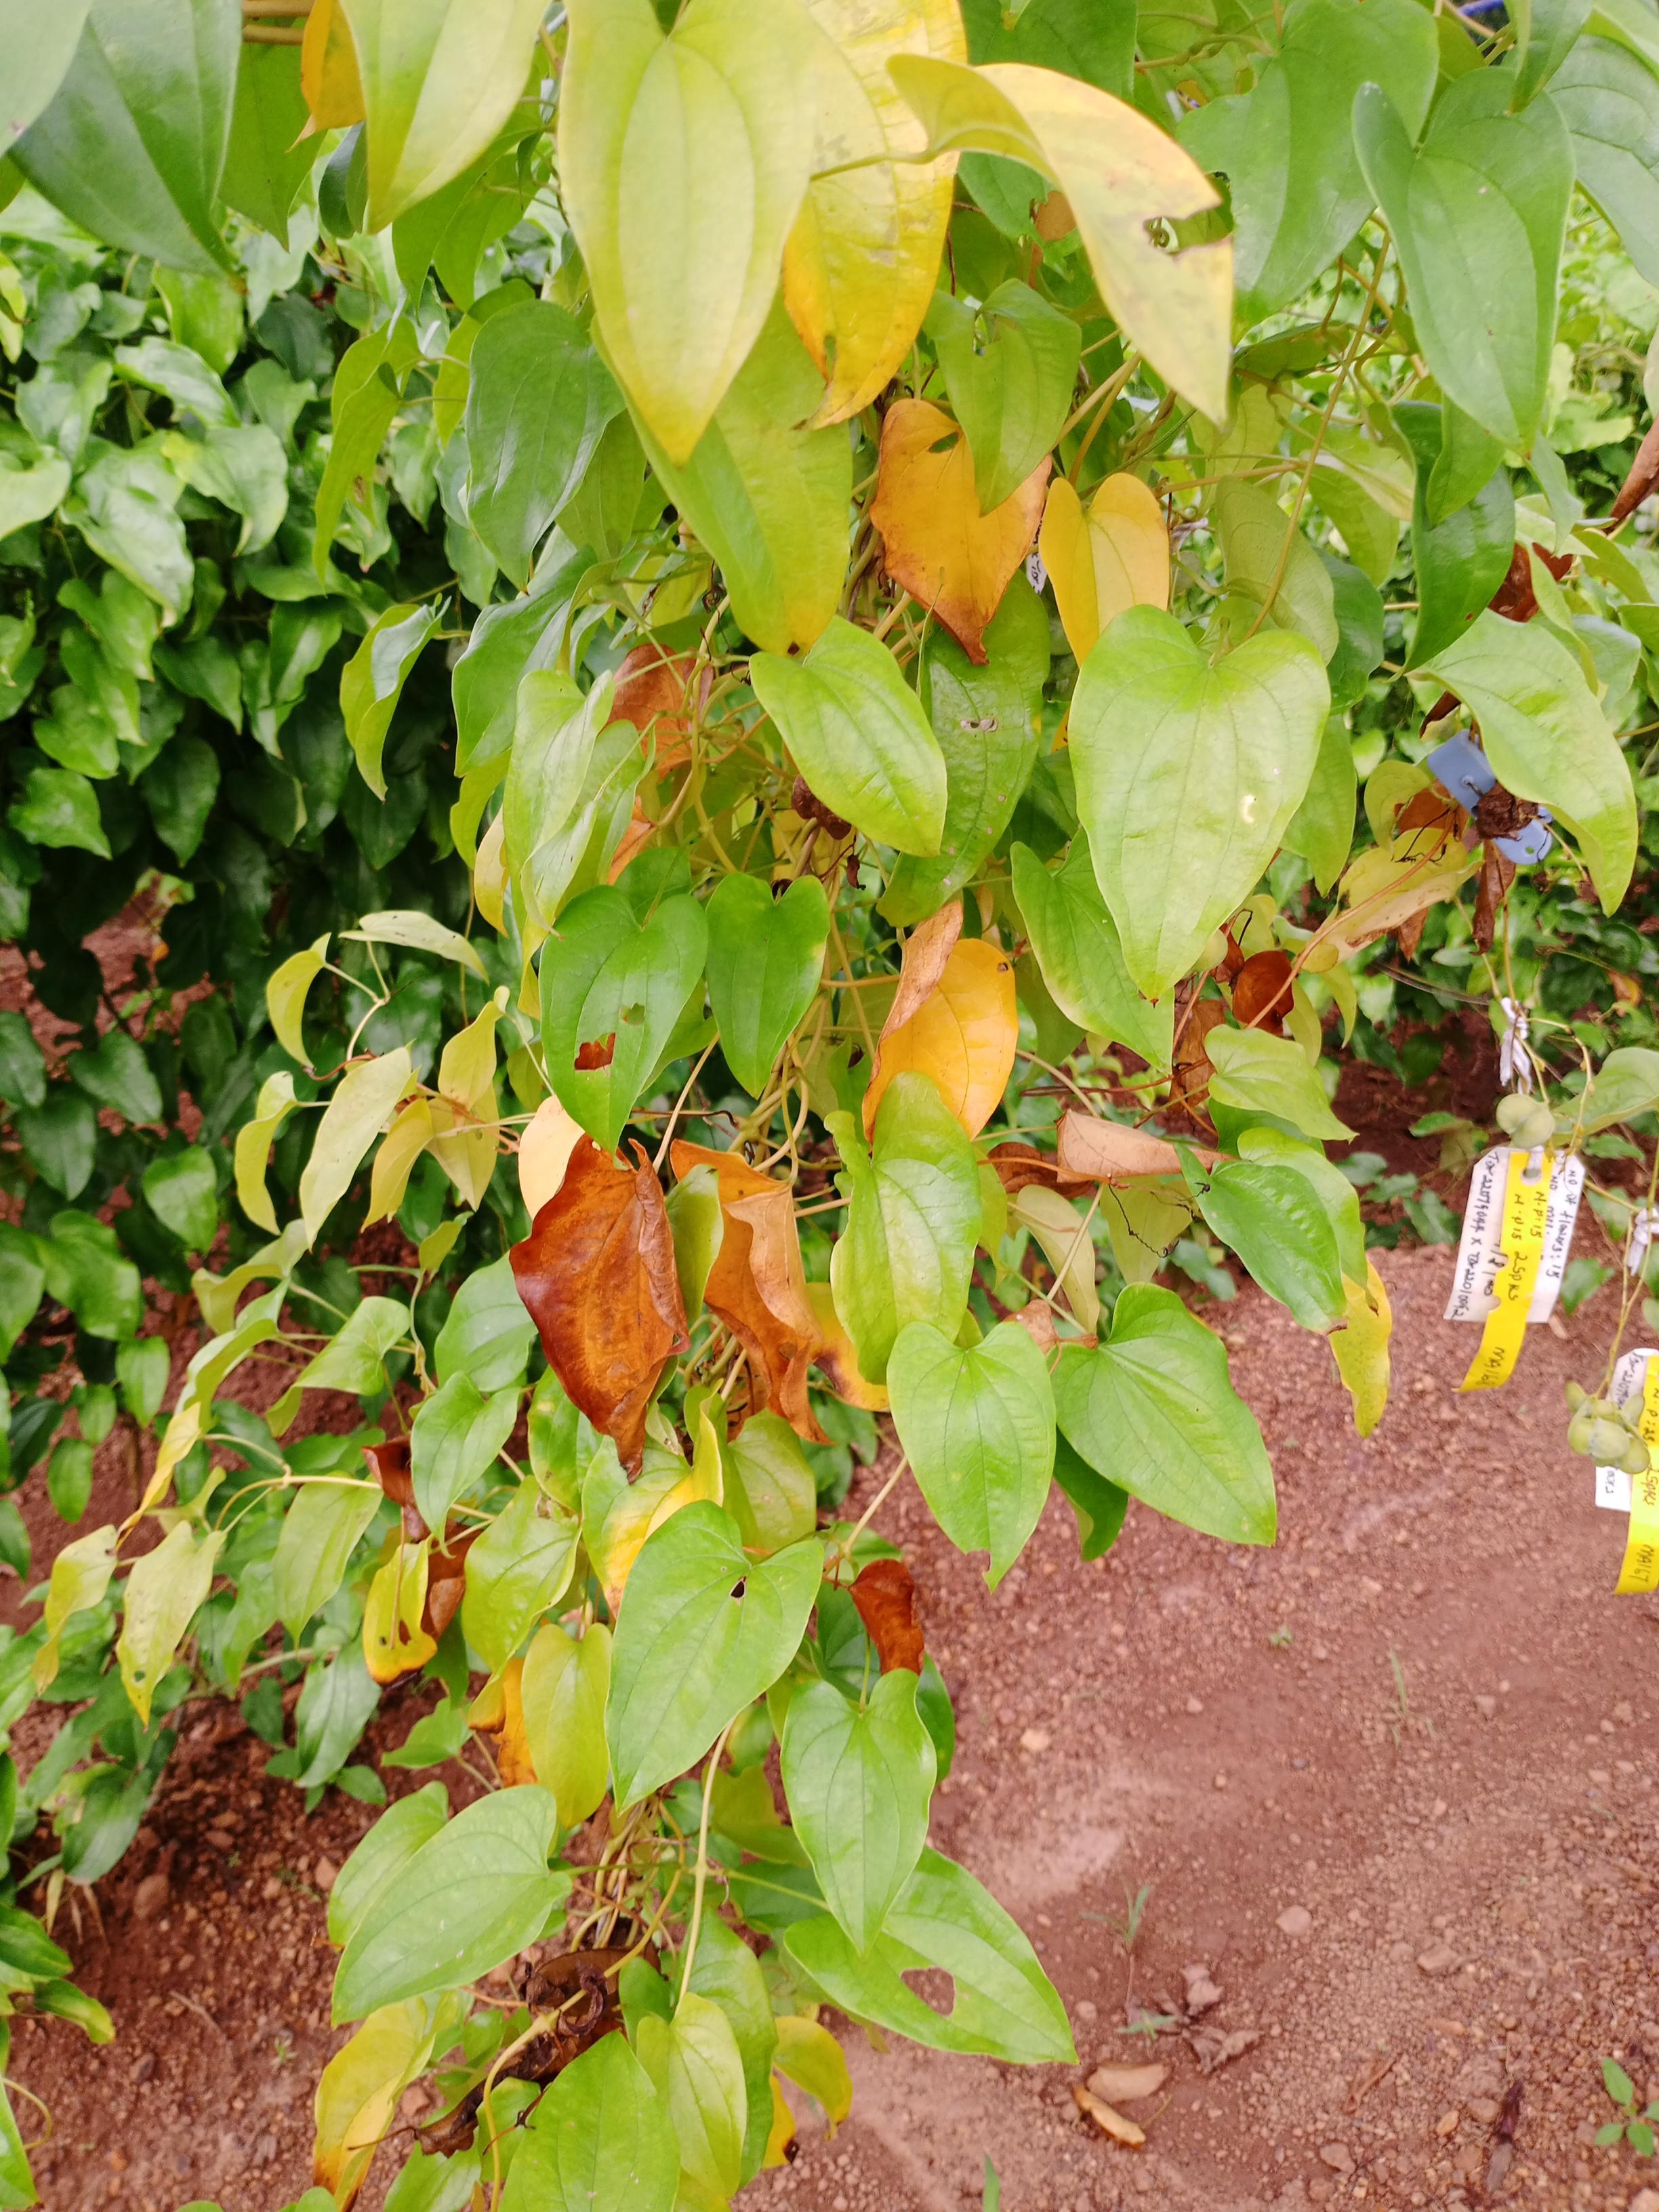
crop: yam
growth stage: vegetative
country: Nigeria
